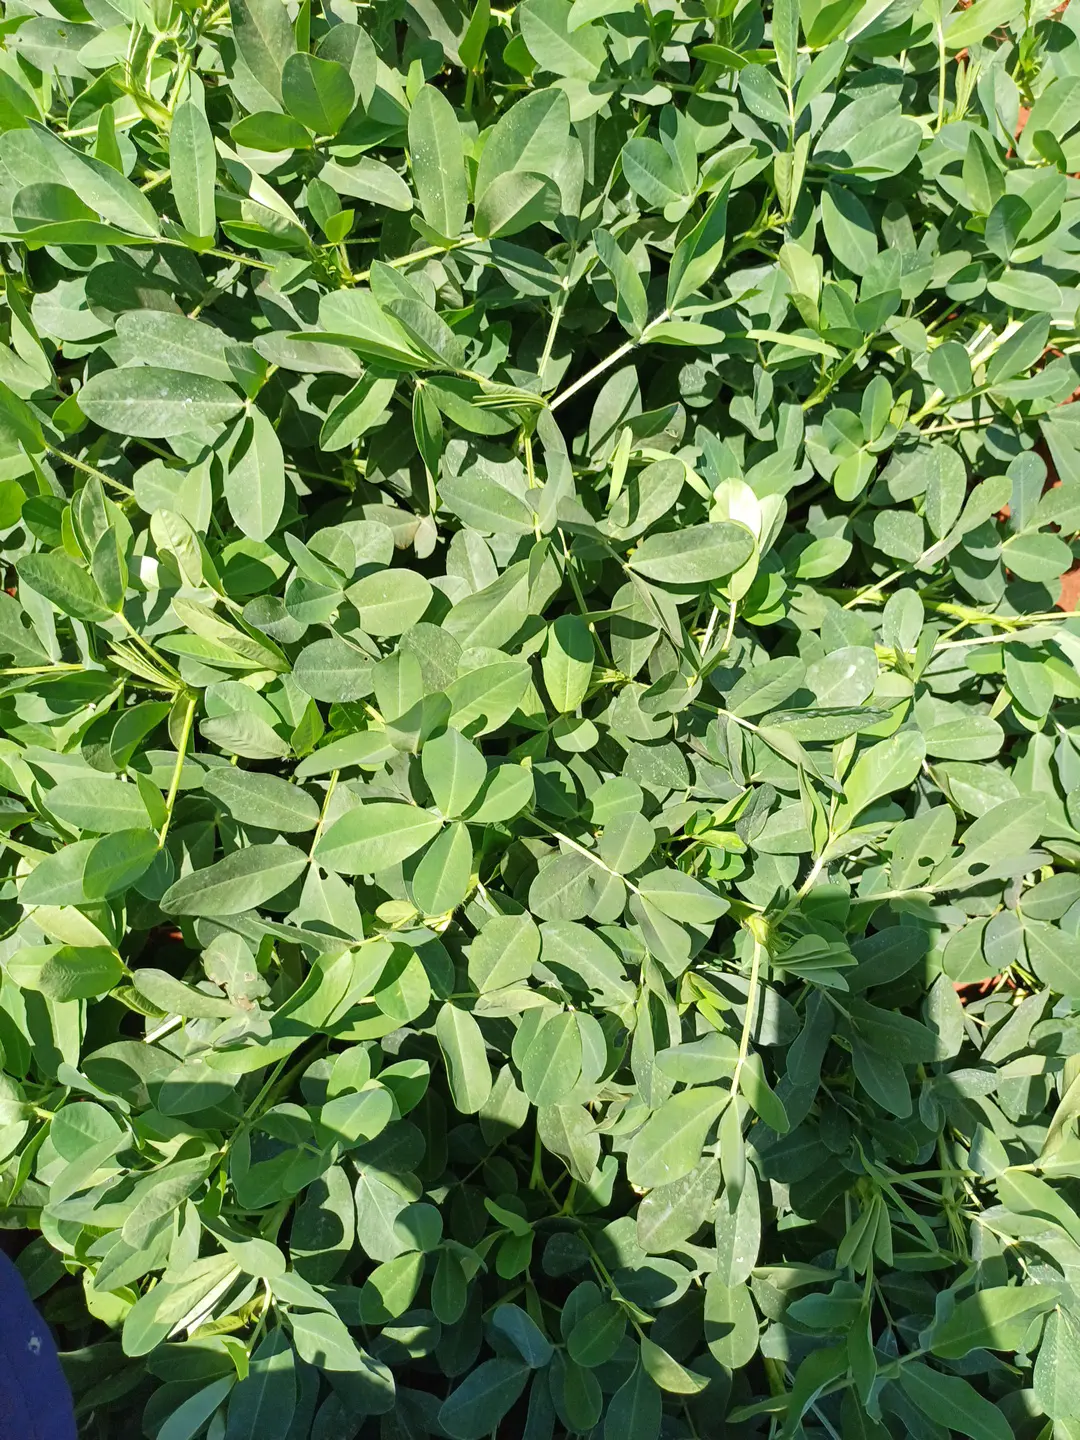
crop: groundnut
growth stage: flowering
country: Kenya
